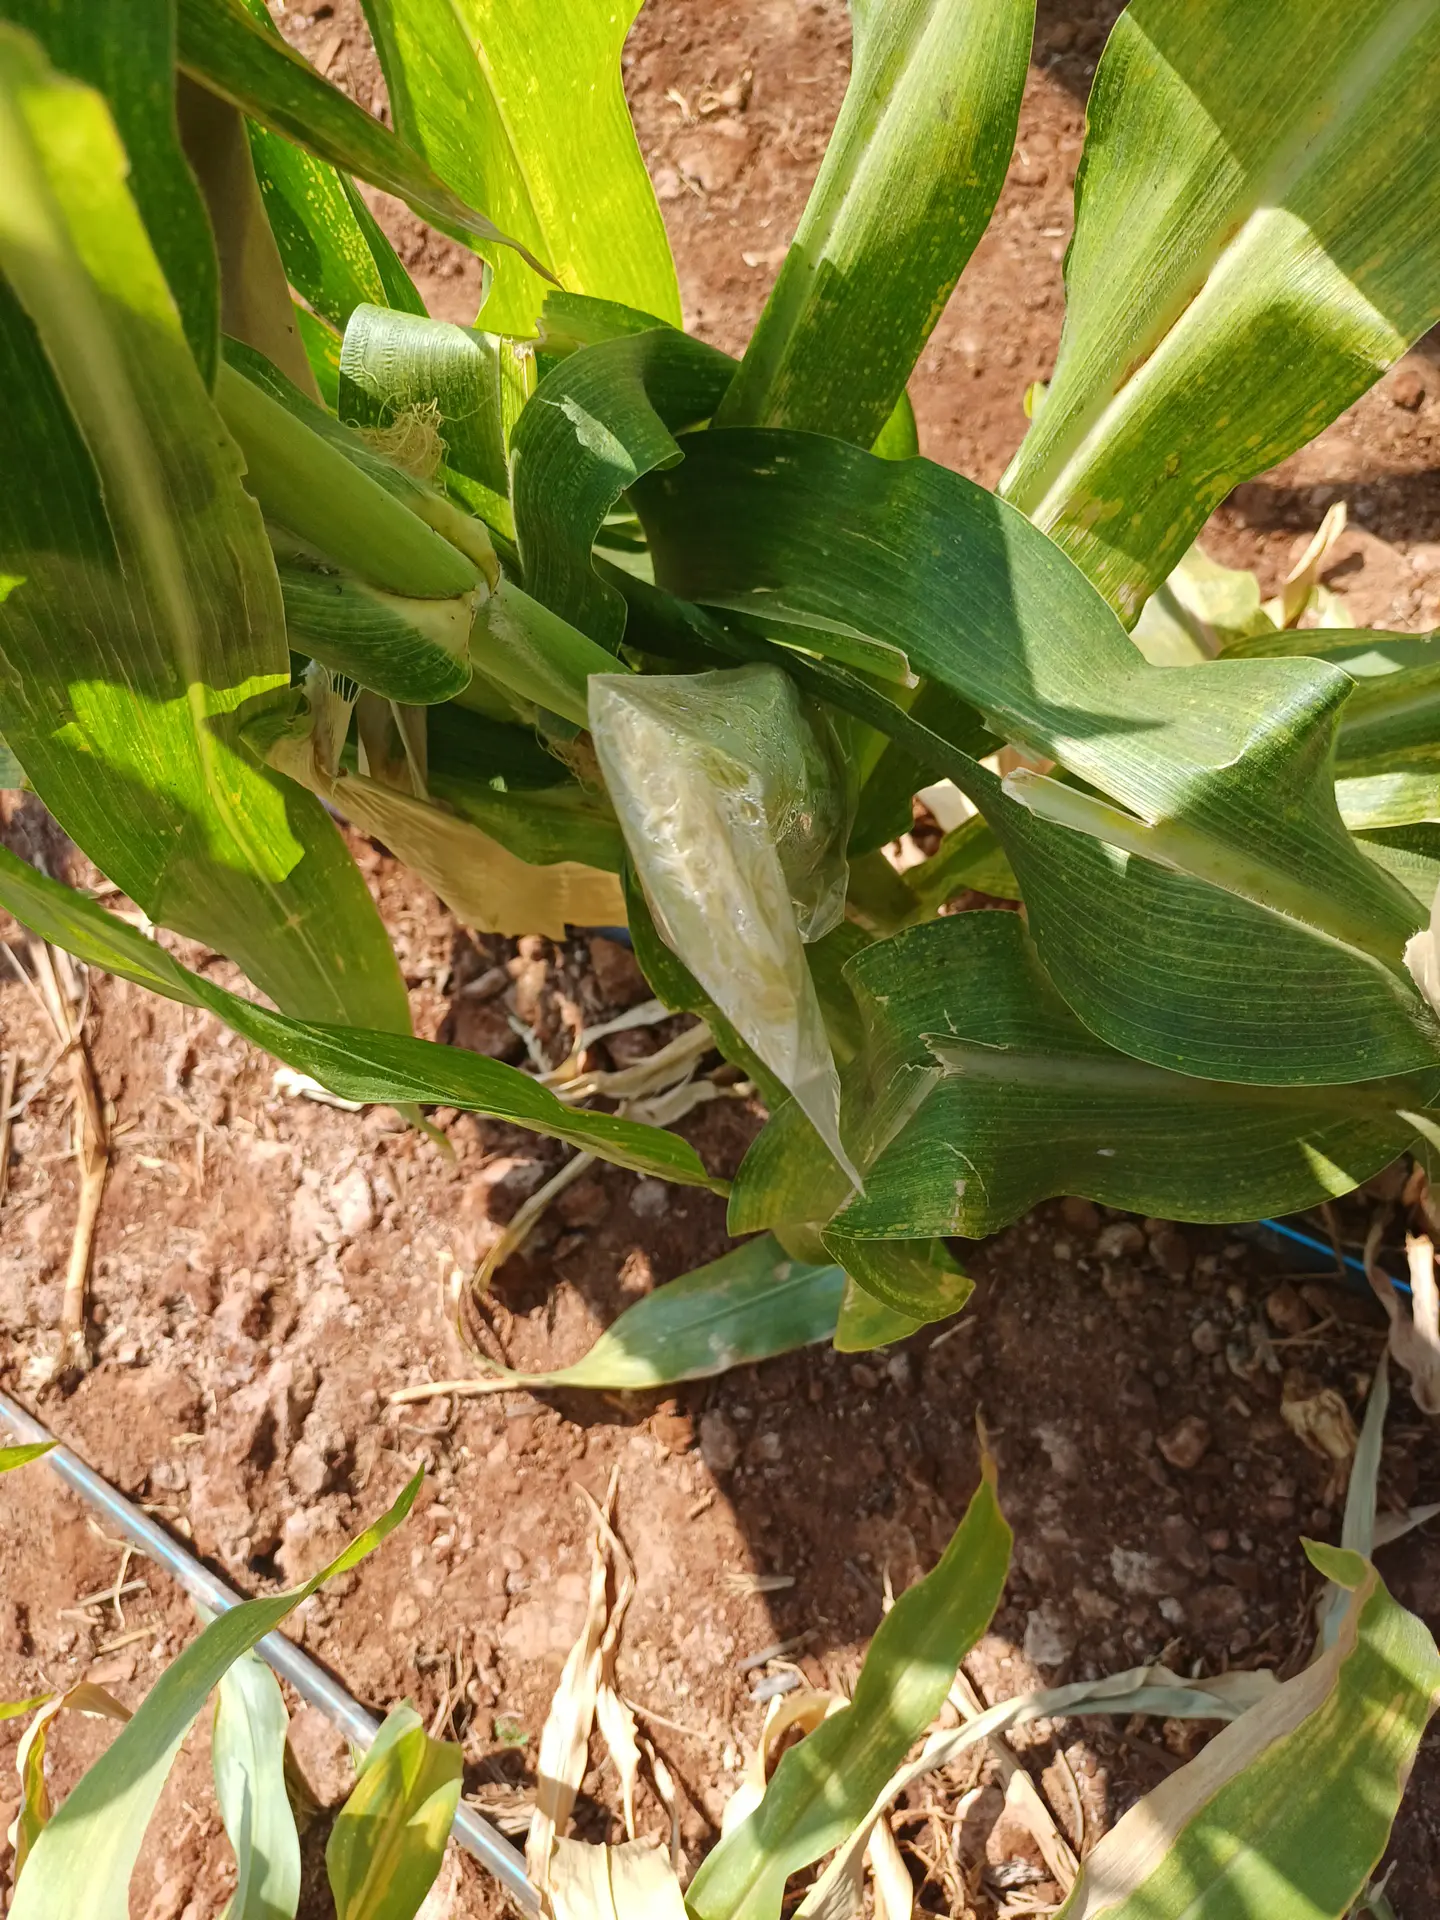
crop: maize
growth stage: flowering
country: Kenya
